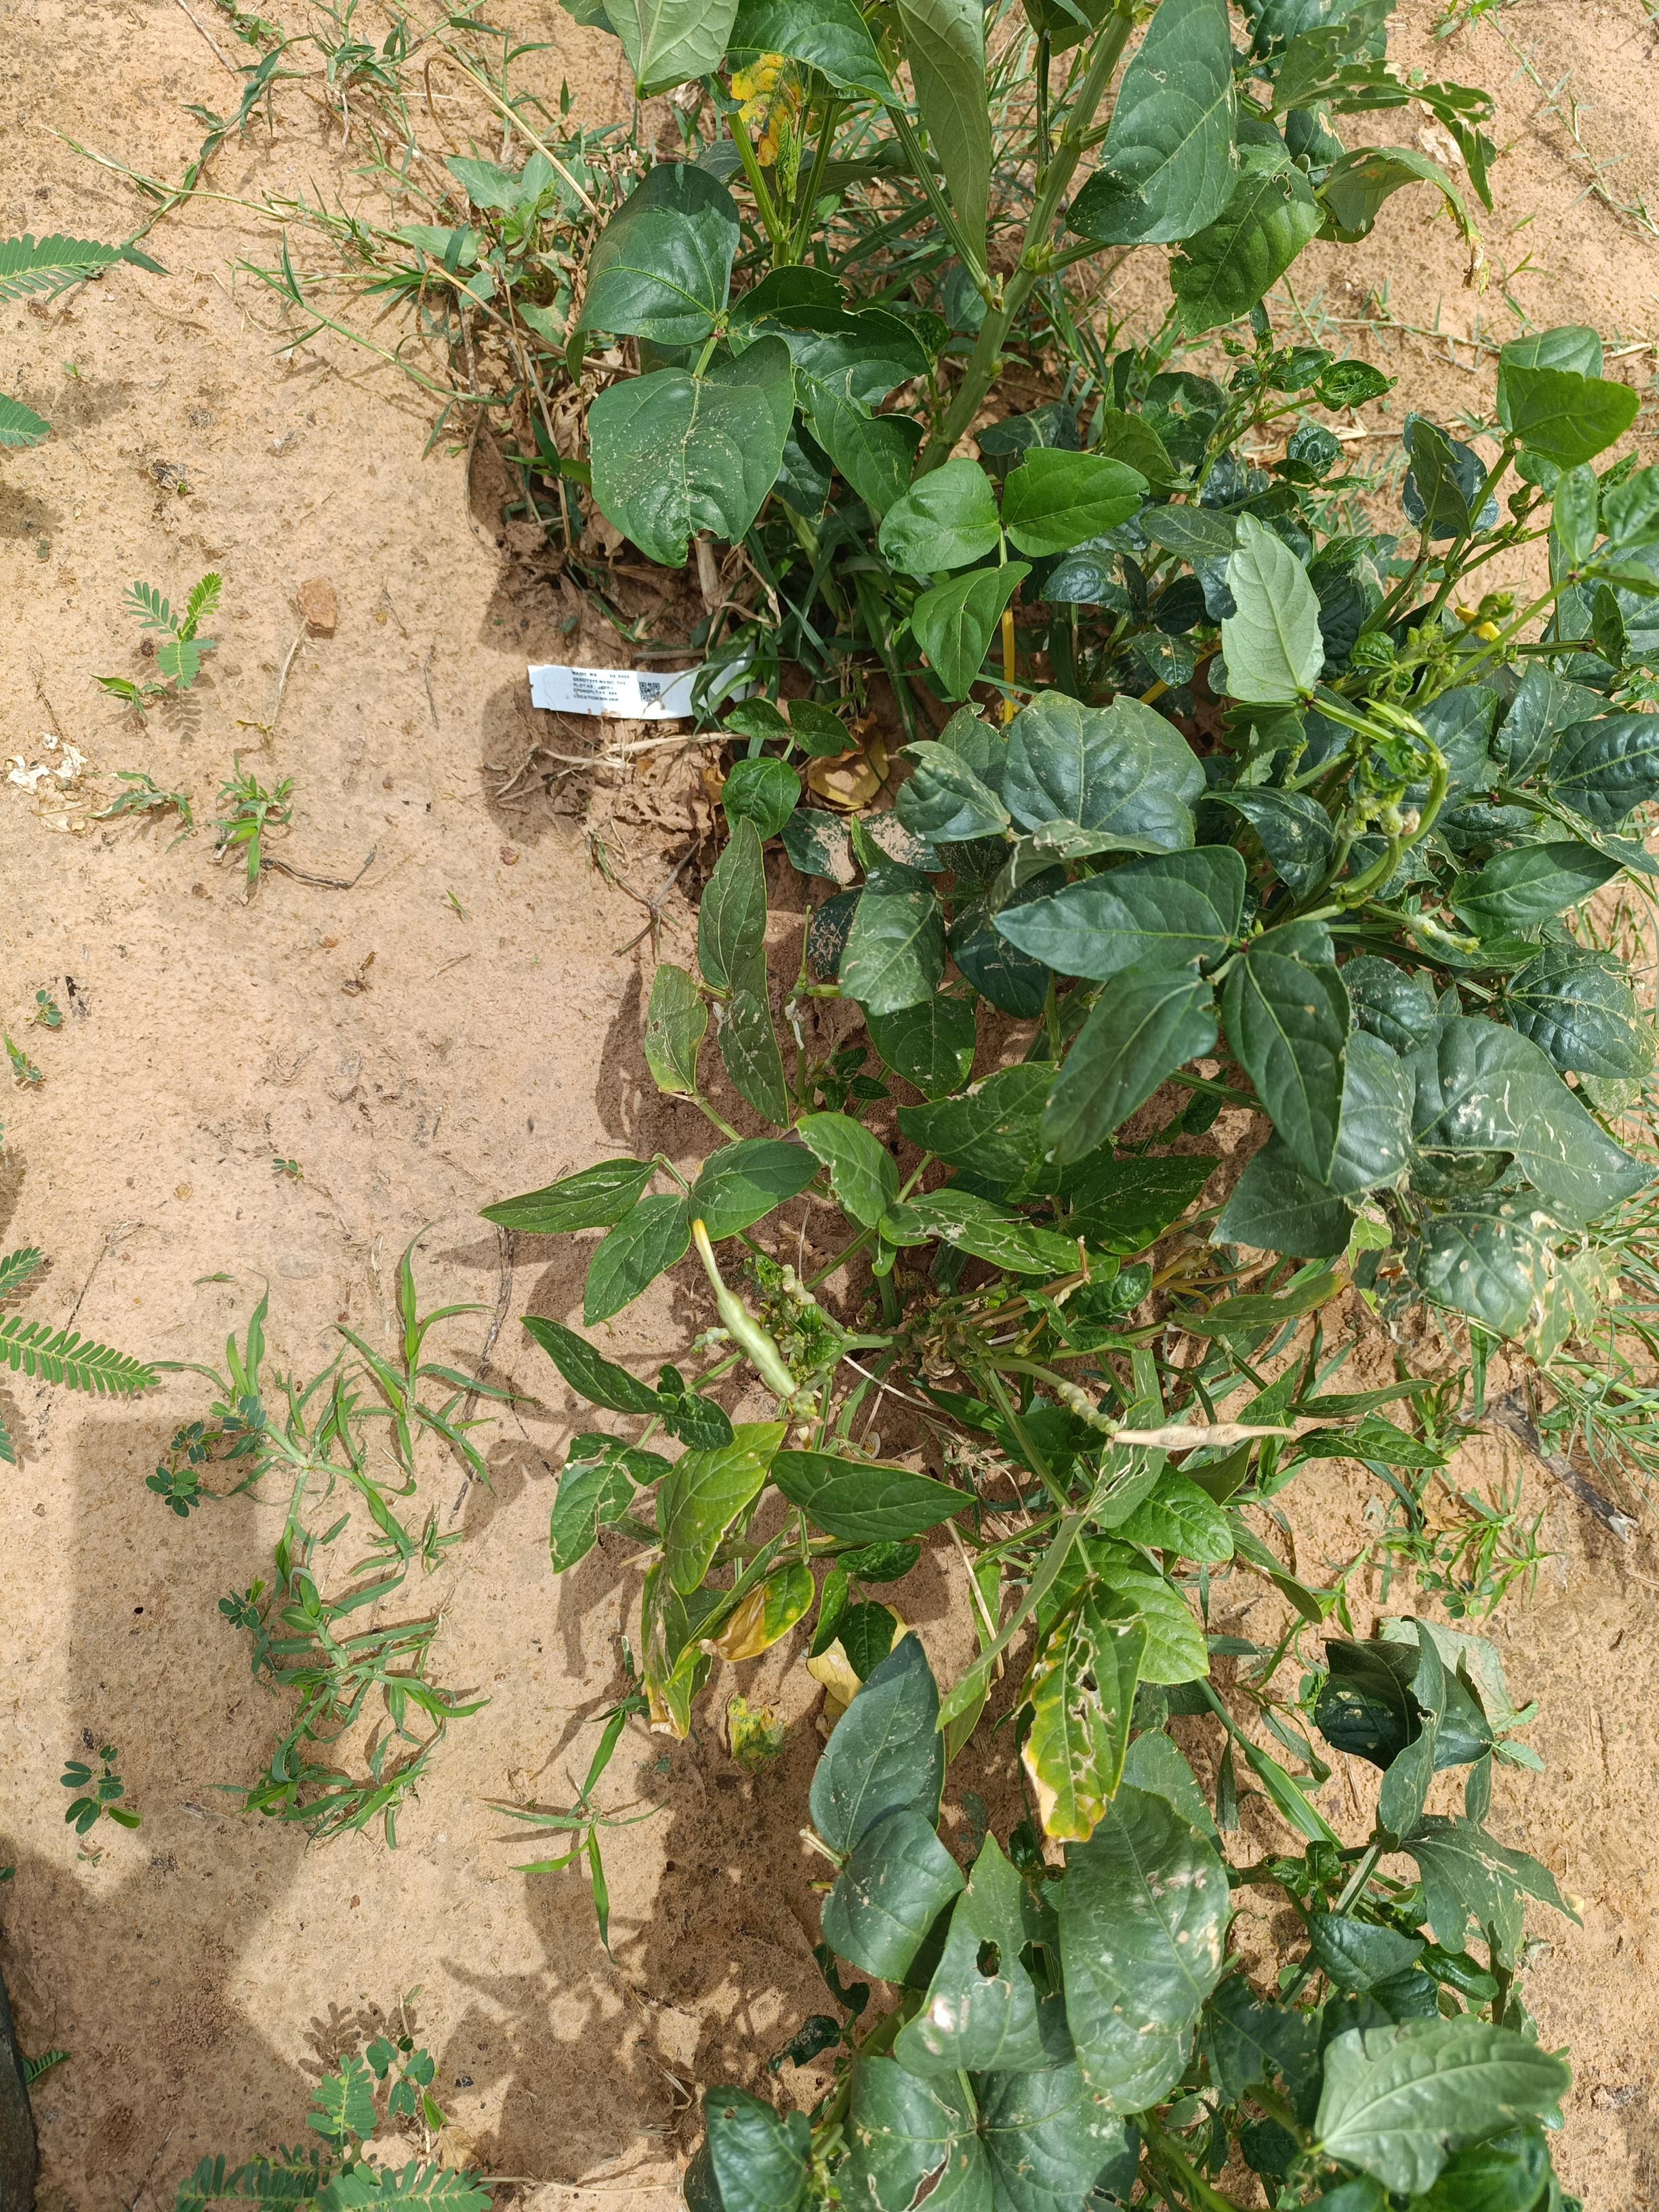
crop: cowpea
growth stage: harvest maturity
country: Nigeria
